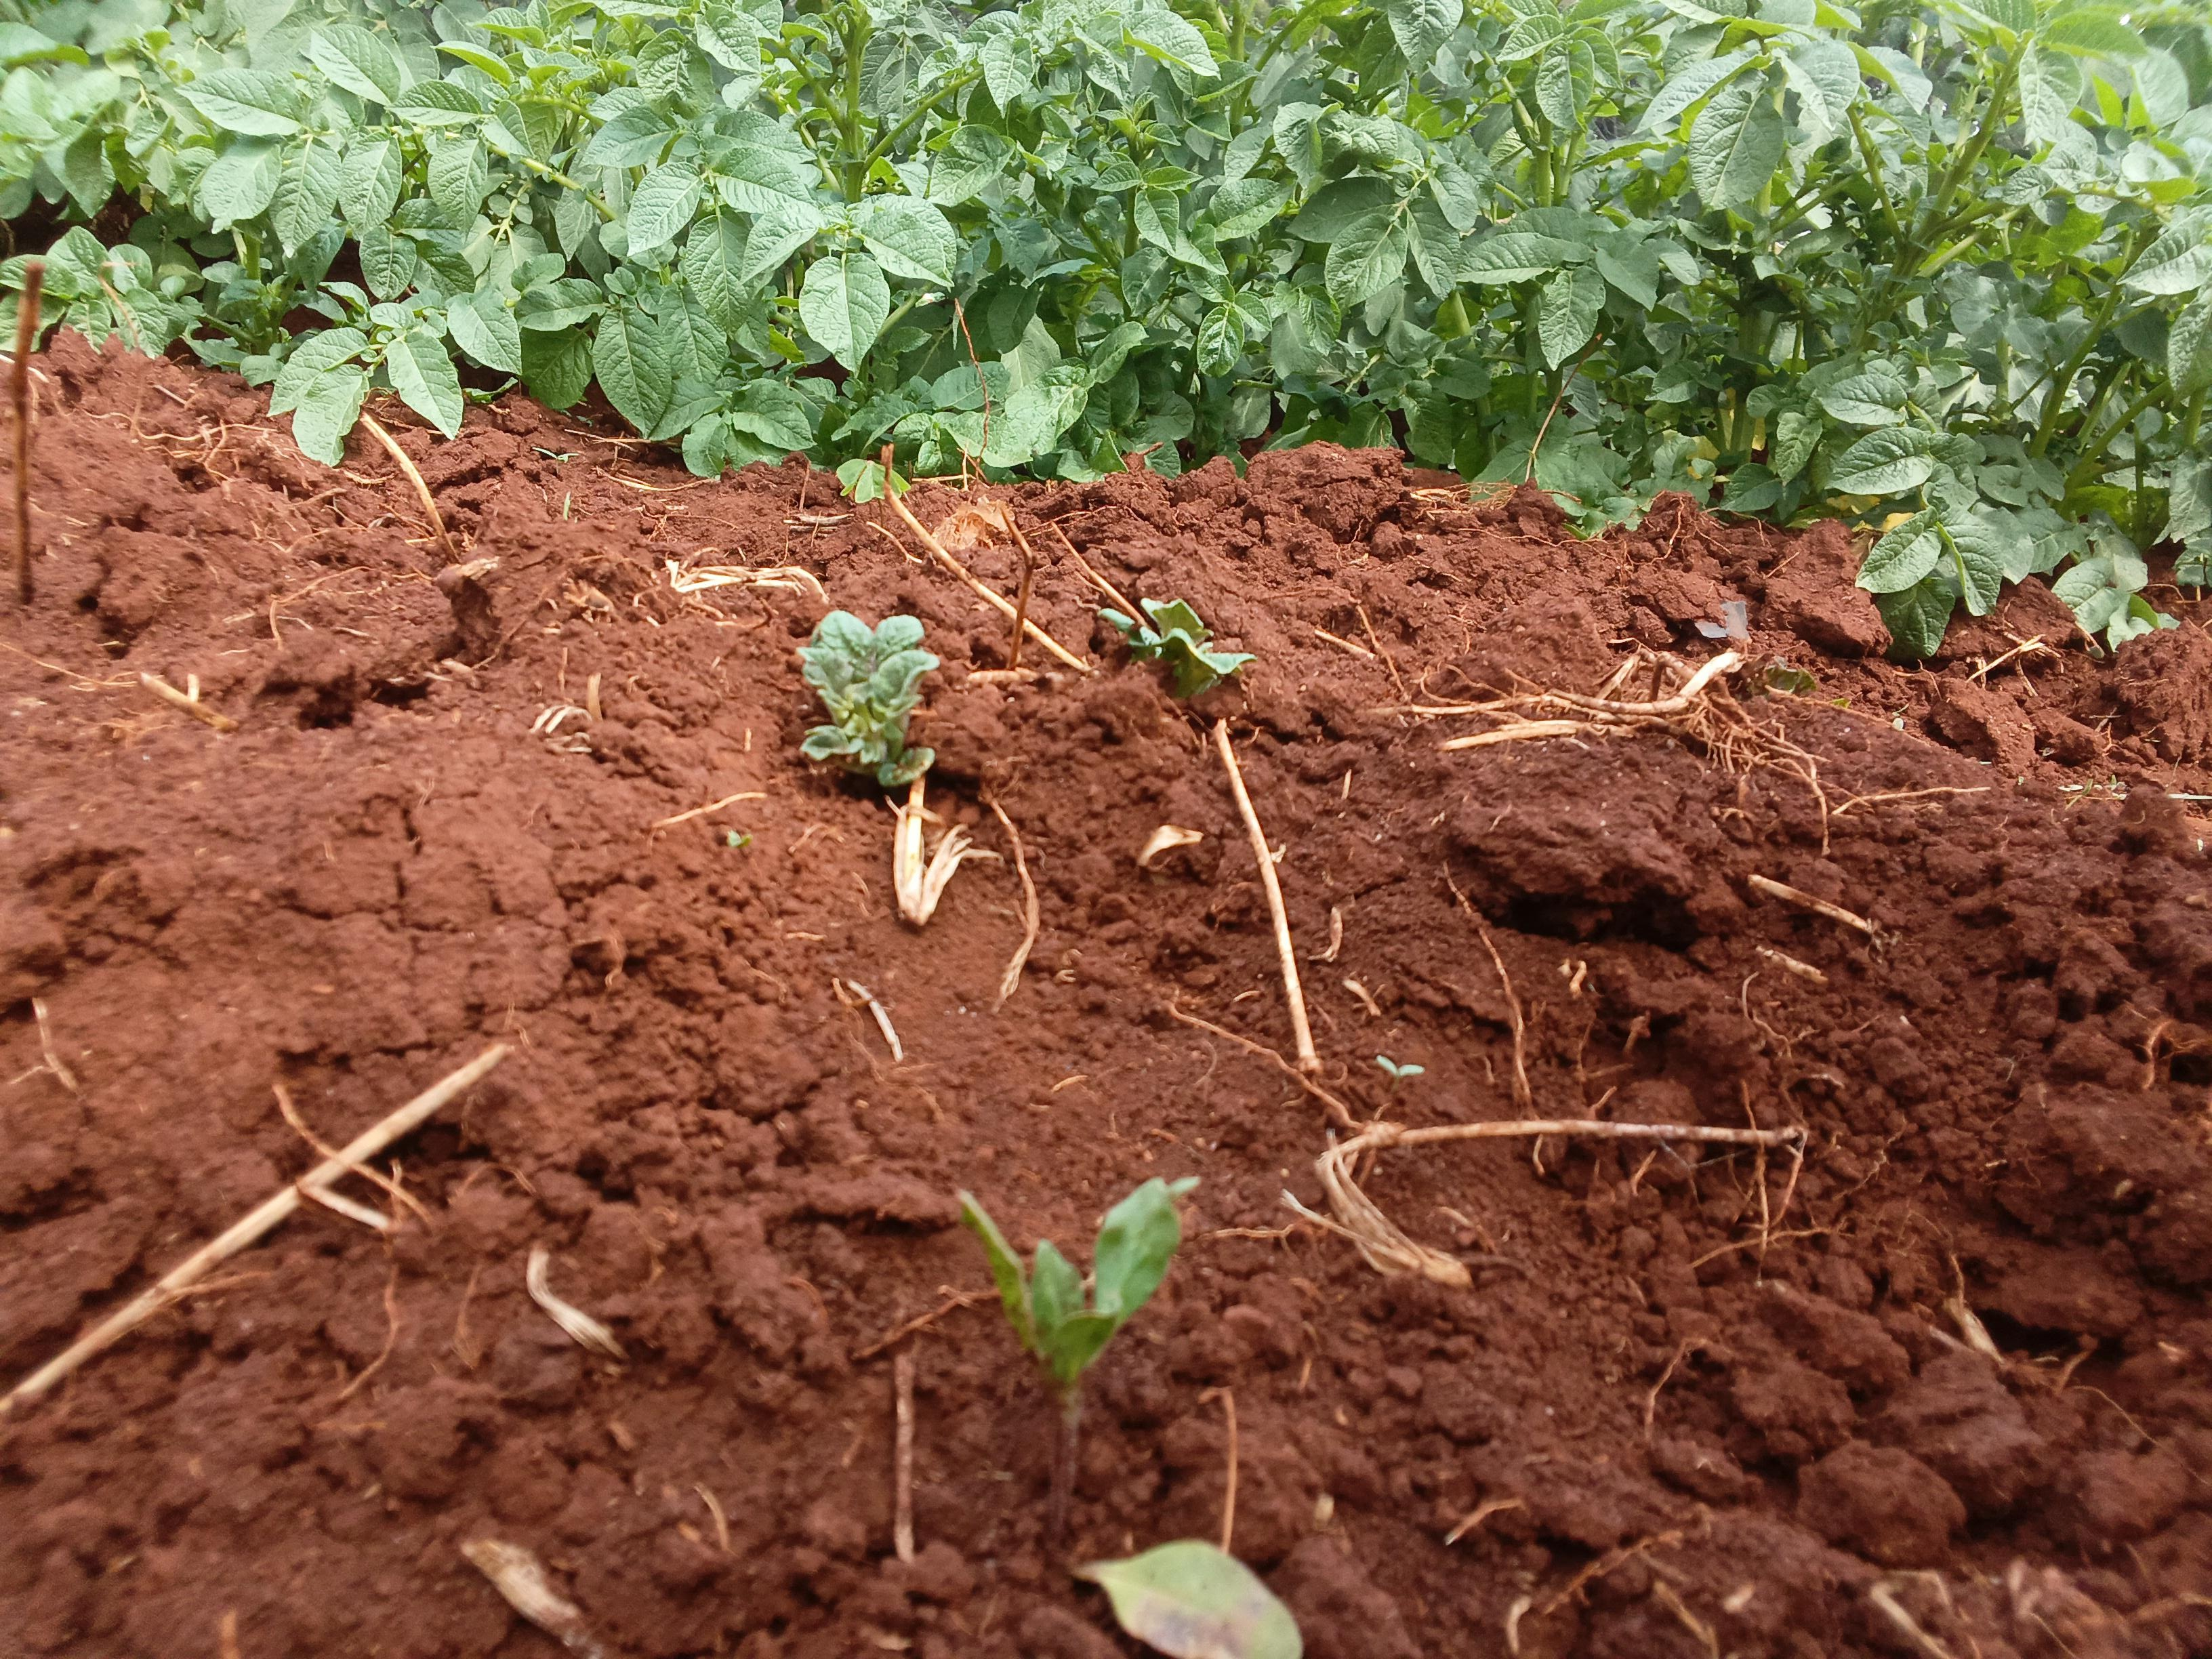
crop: potato
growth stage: vegetative
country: Kenya
